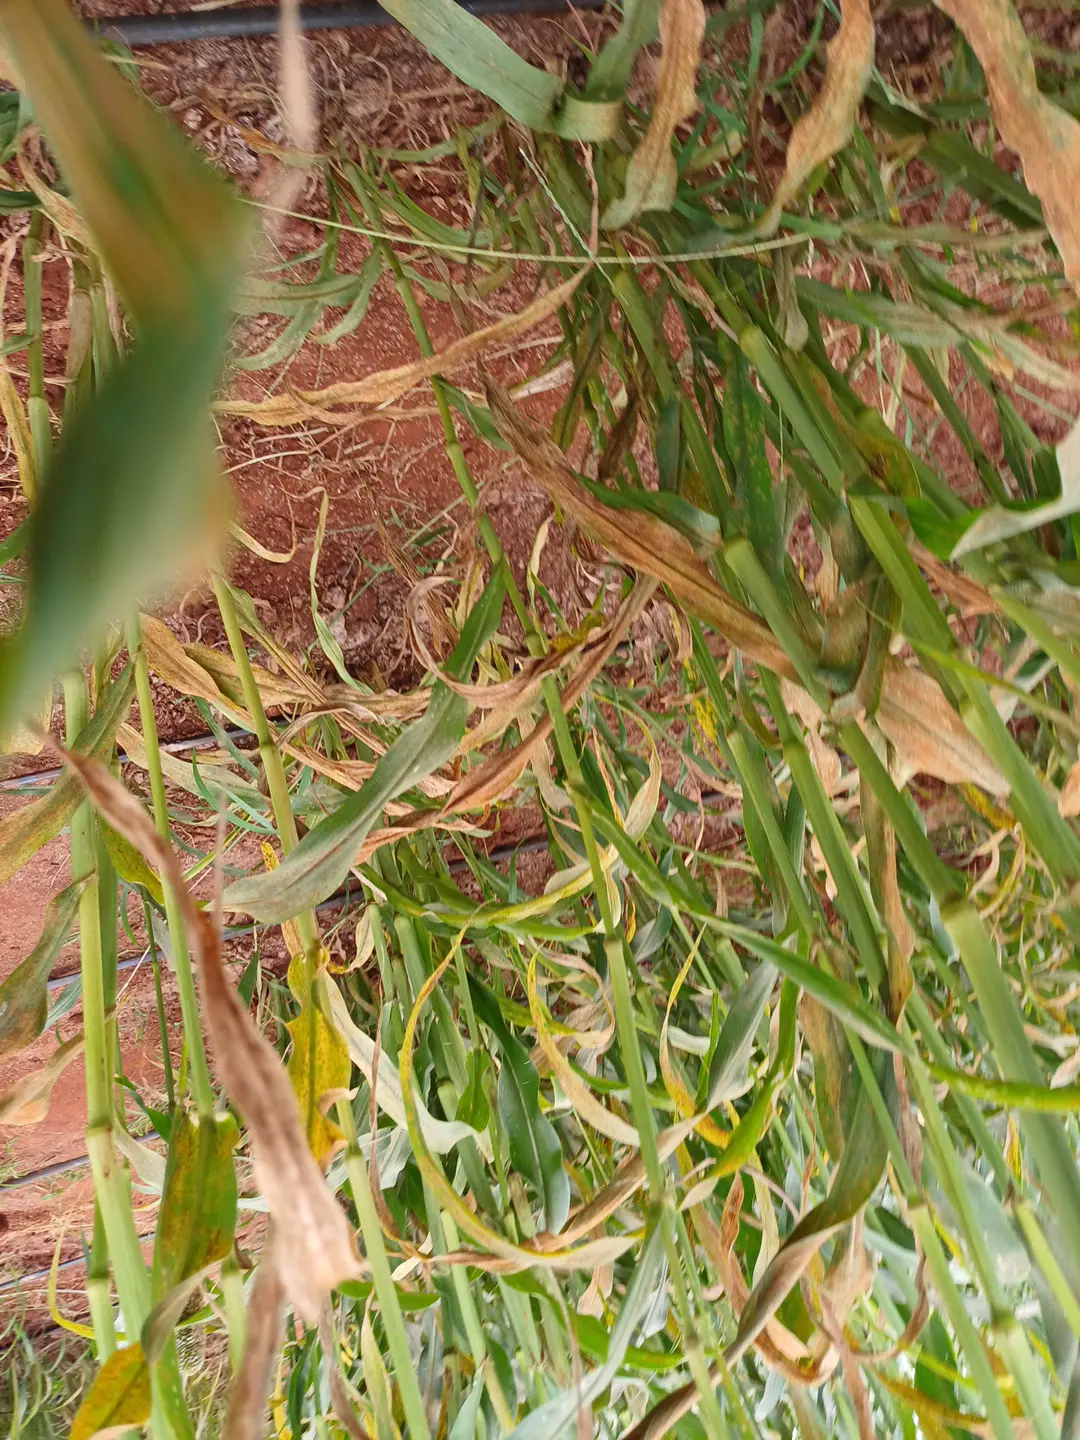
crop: pearl millet
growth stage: filling grain
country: Kenya
